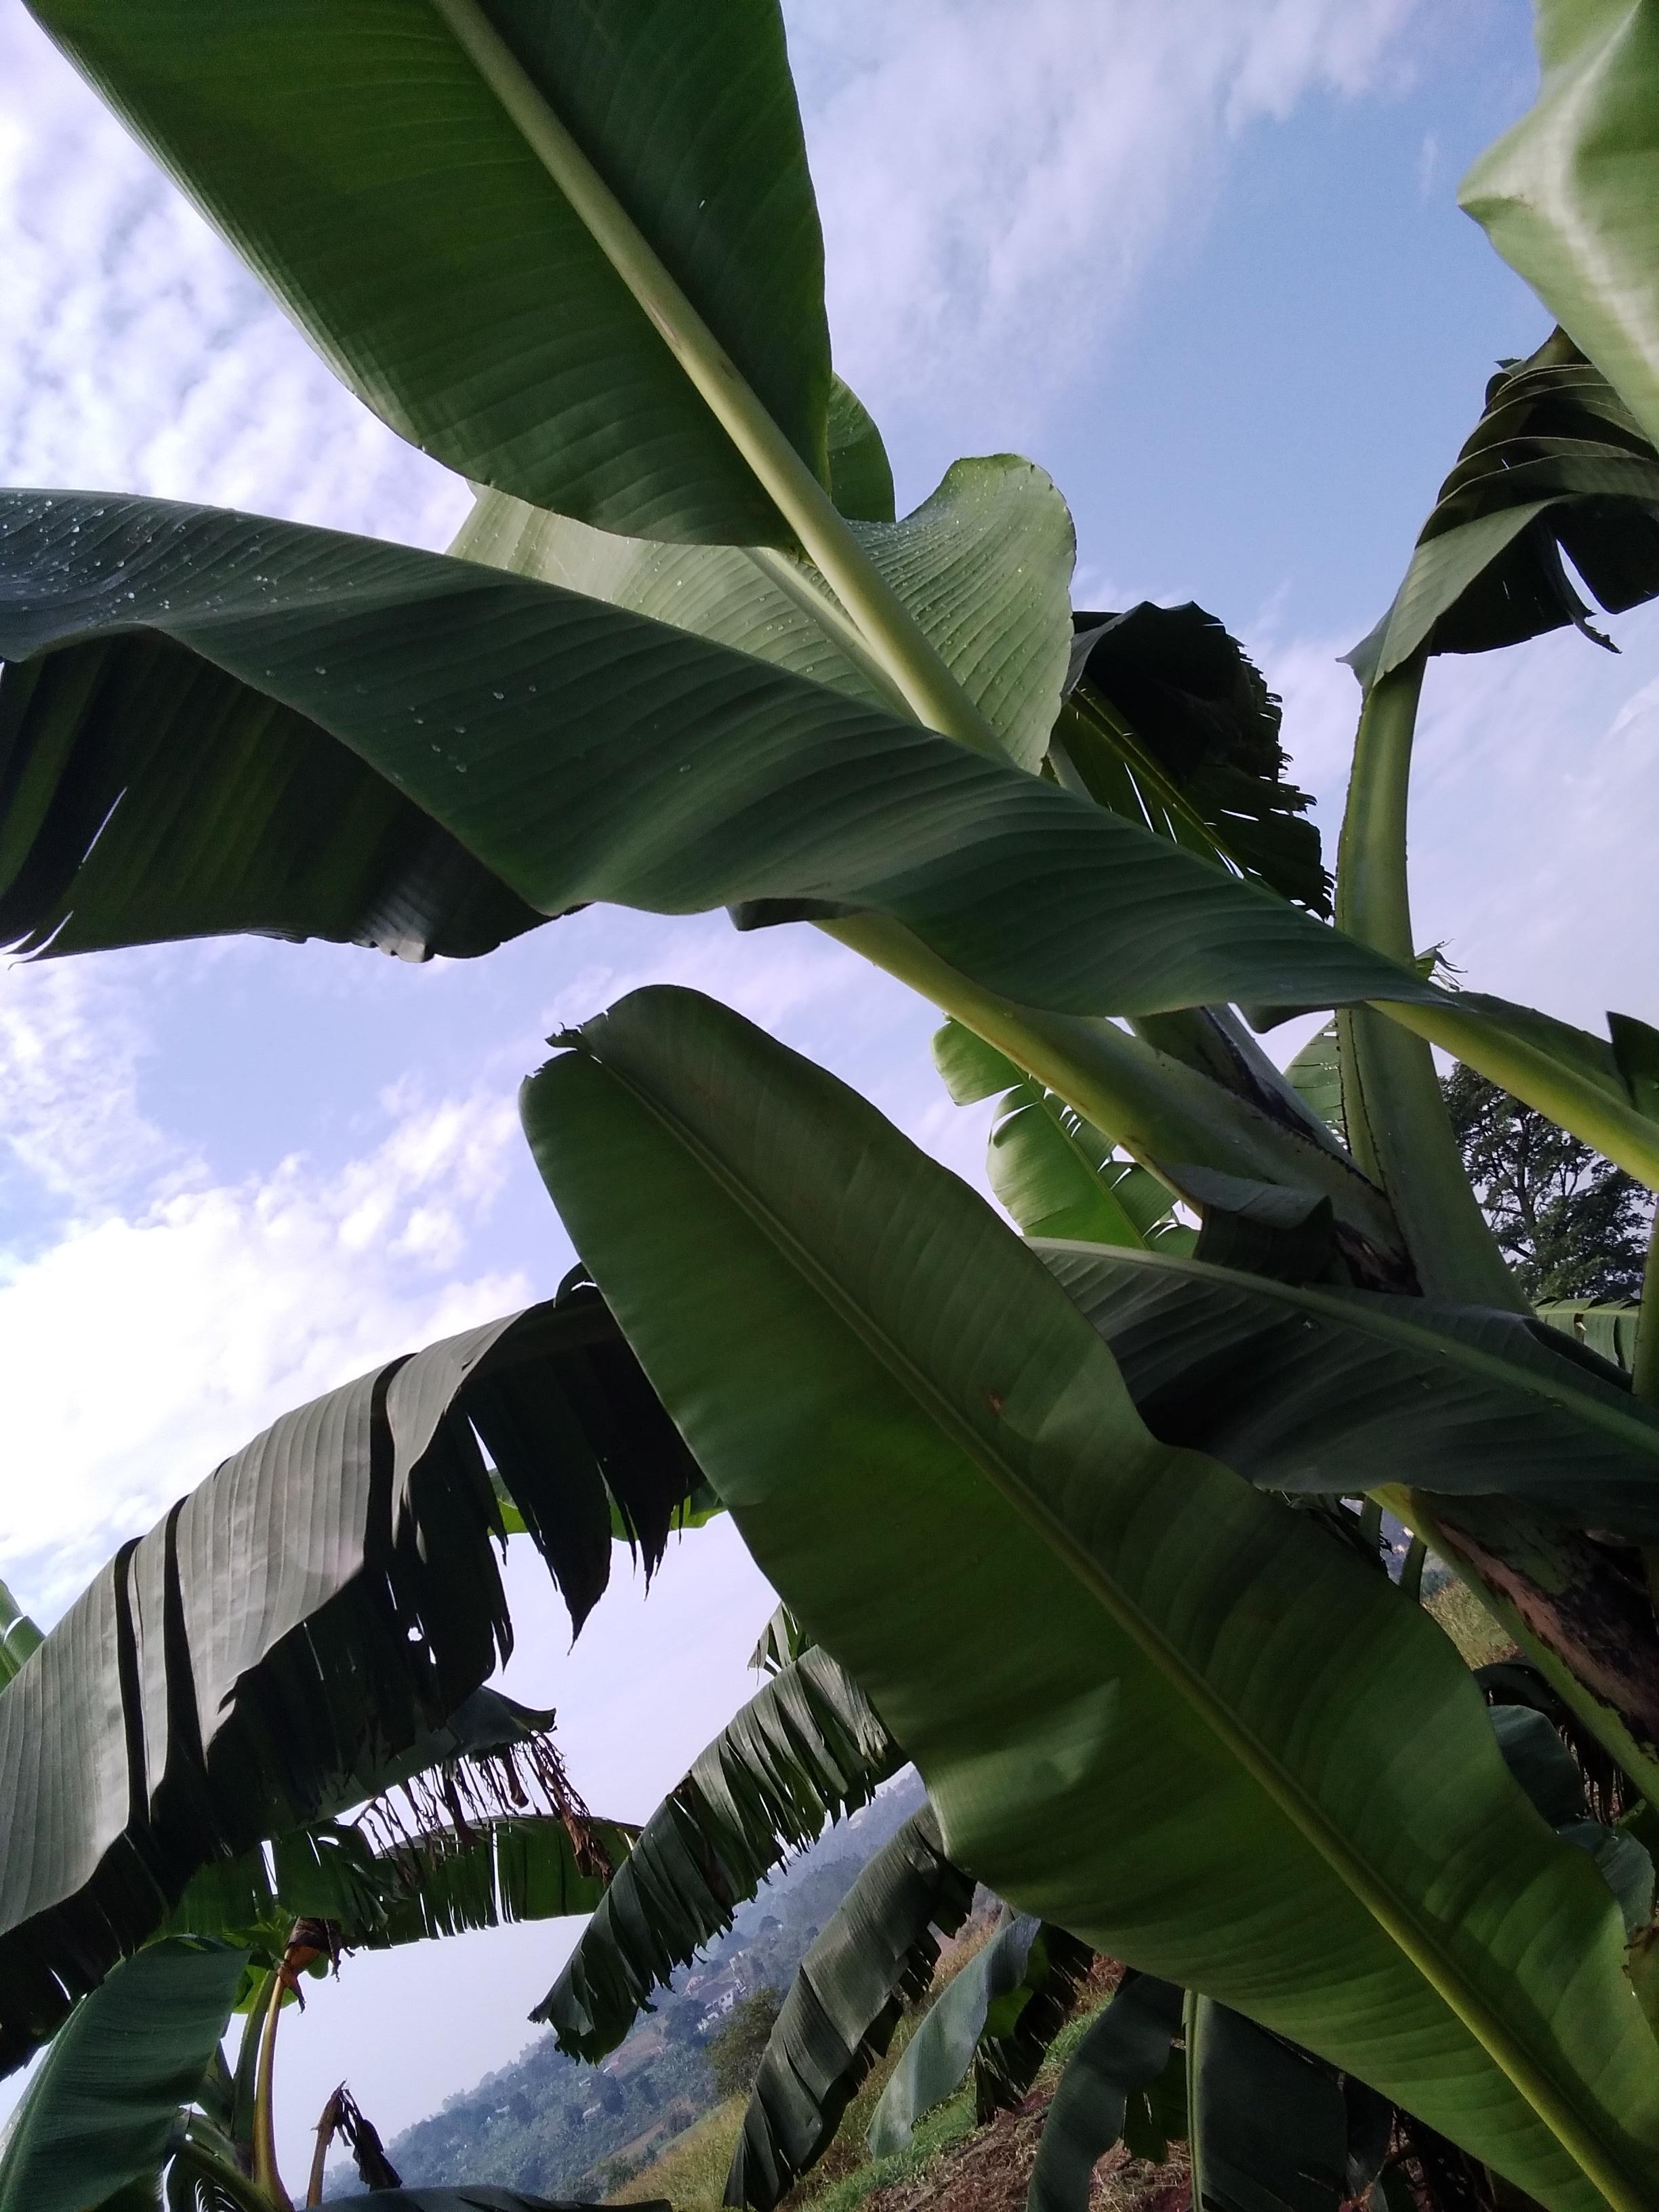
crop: banana
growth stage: vegetative
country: Uganda
